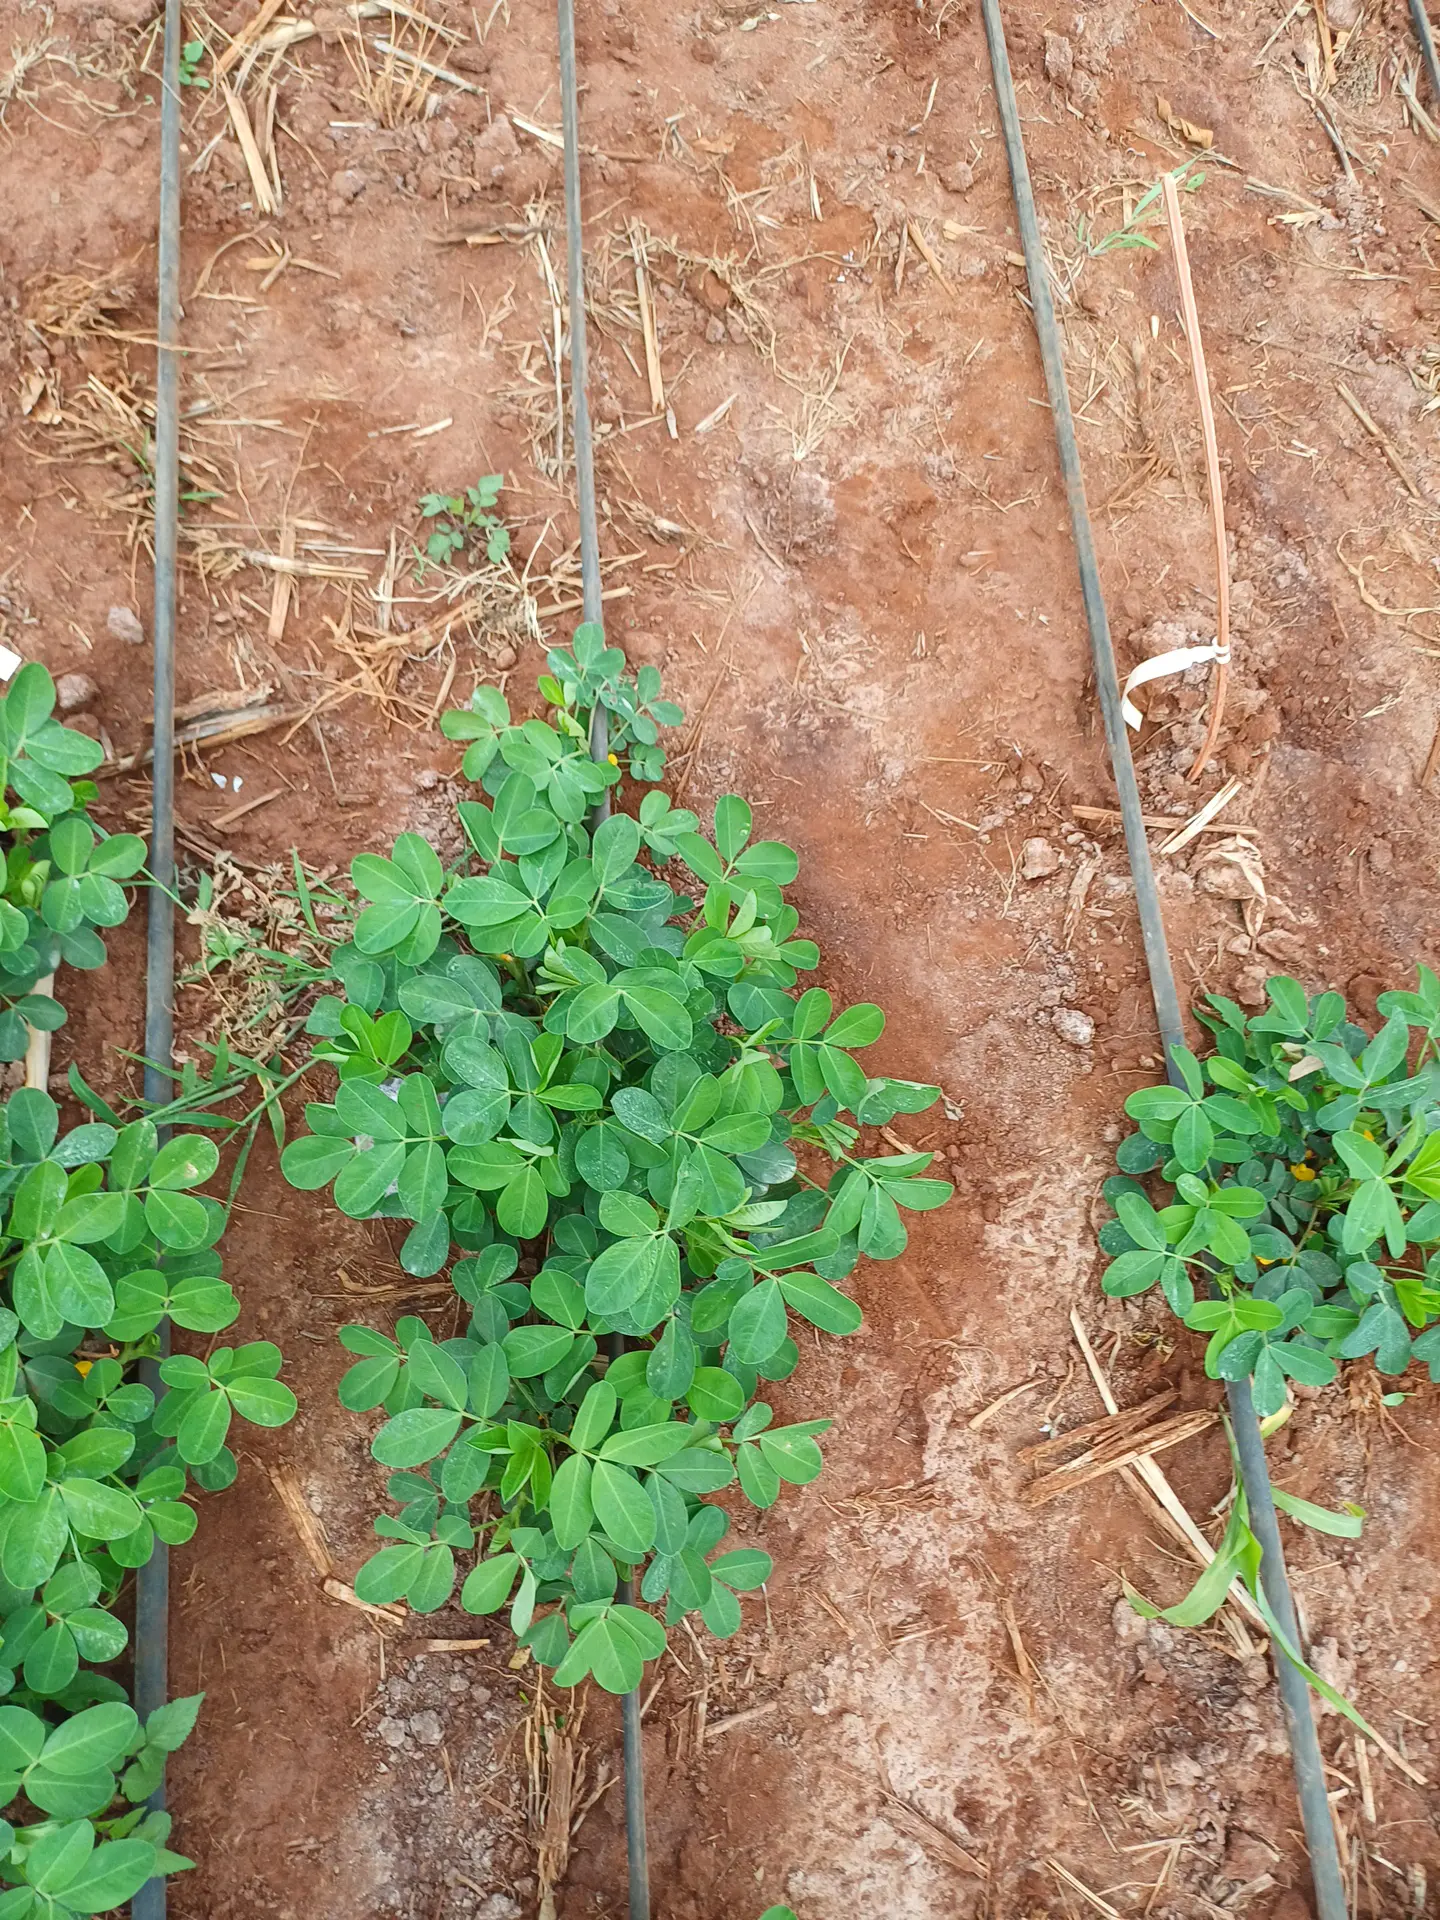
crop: groundnut
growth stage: flowering
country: Kenya
